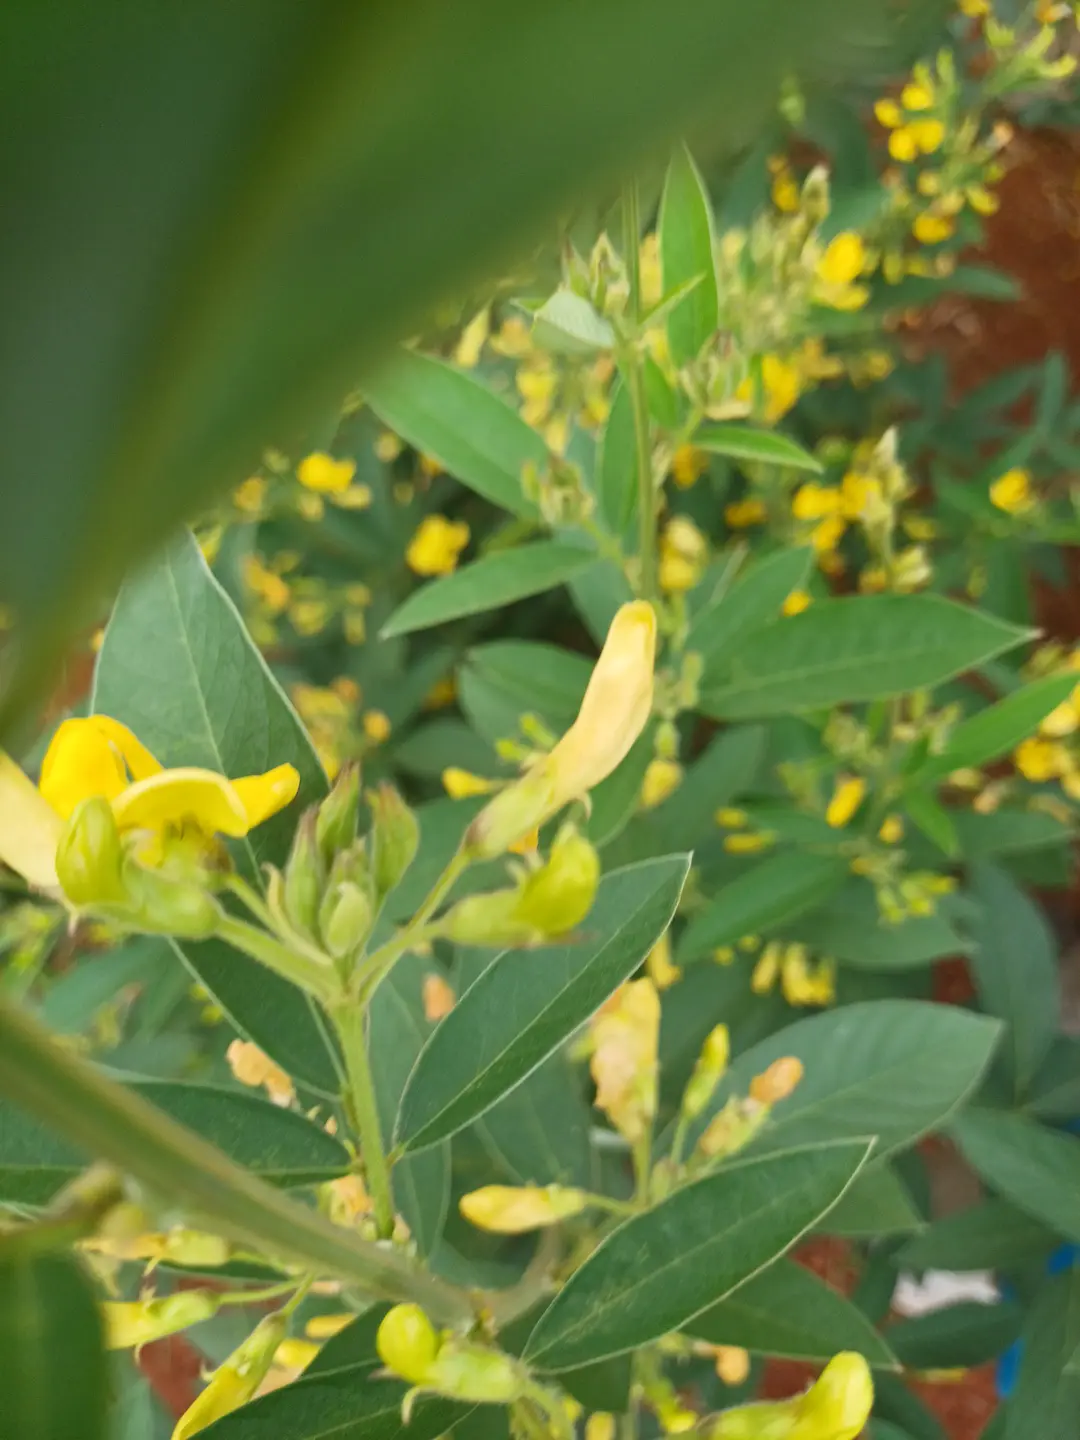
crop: pigeonpea
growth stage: flowering
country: Kenya
